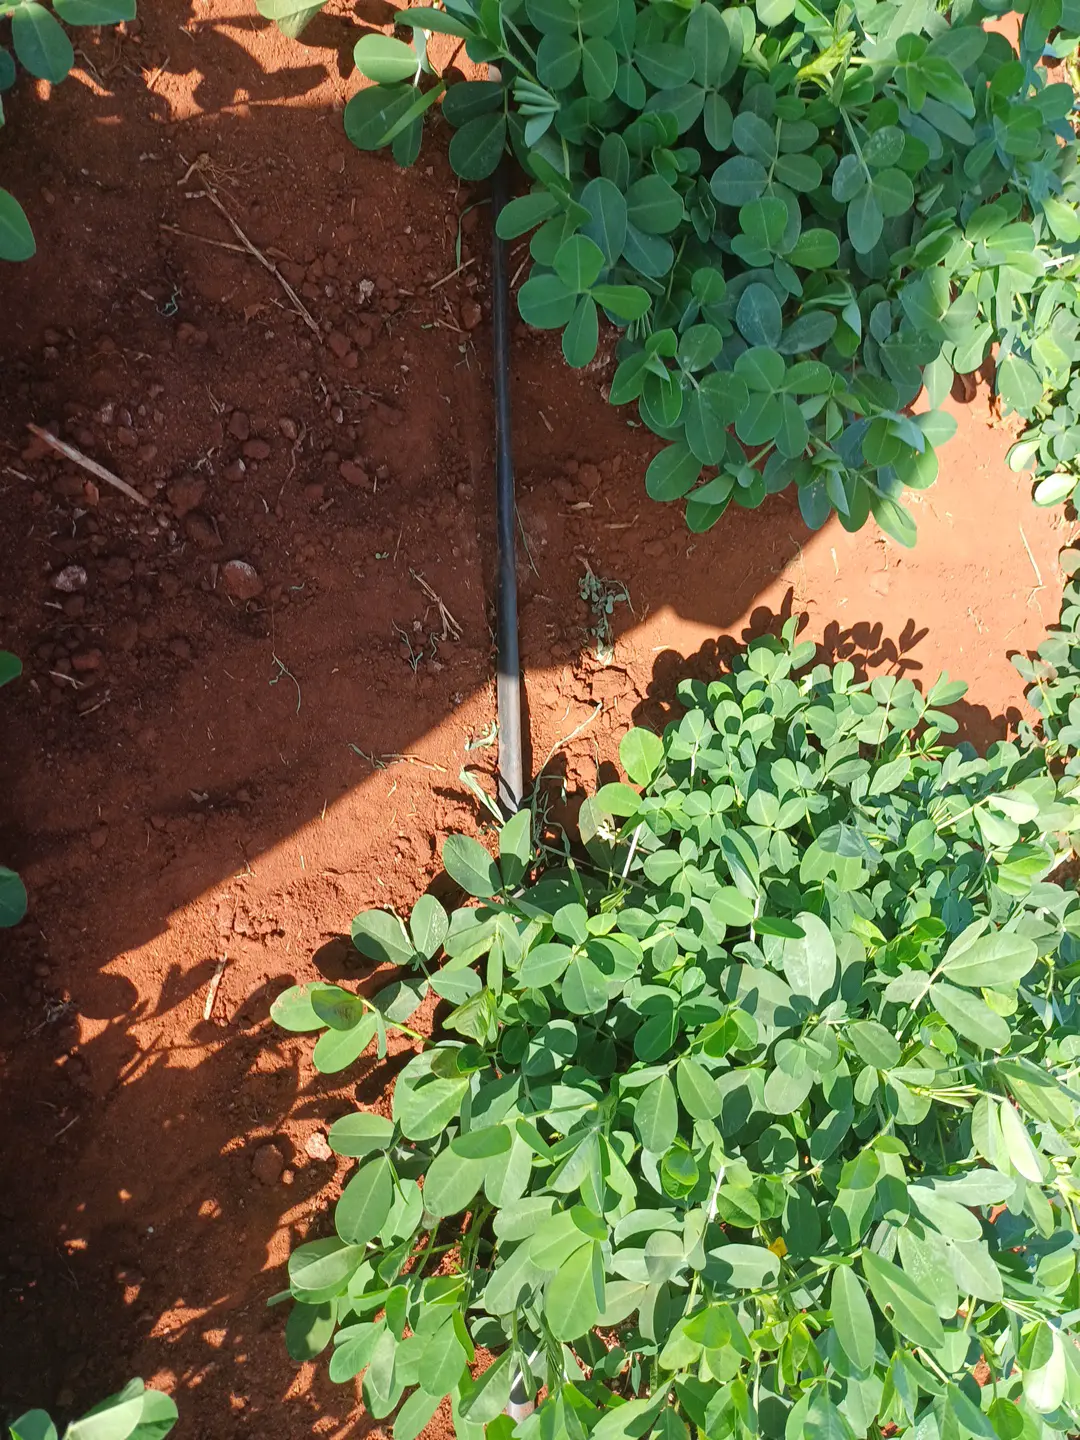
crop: groundnut
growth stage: flowering
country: Kenya
